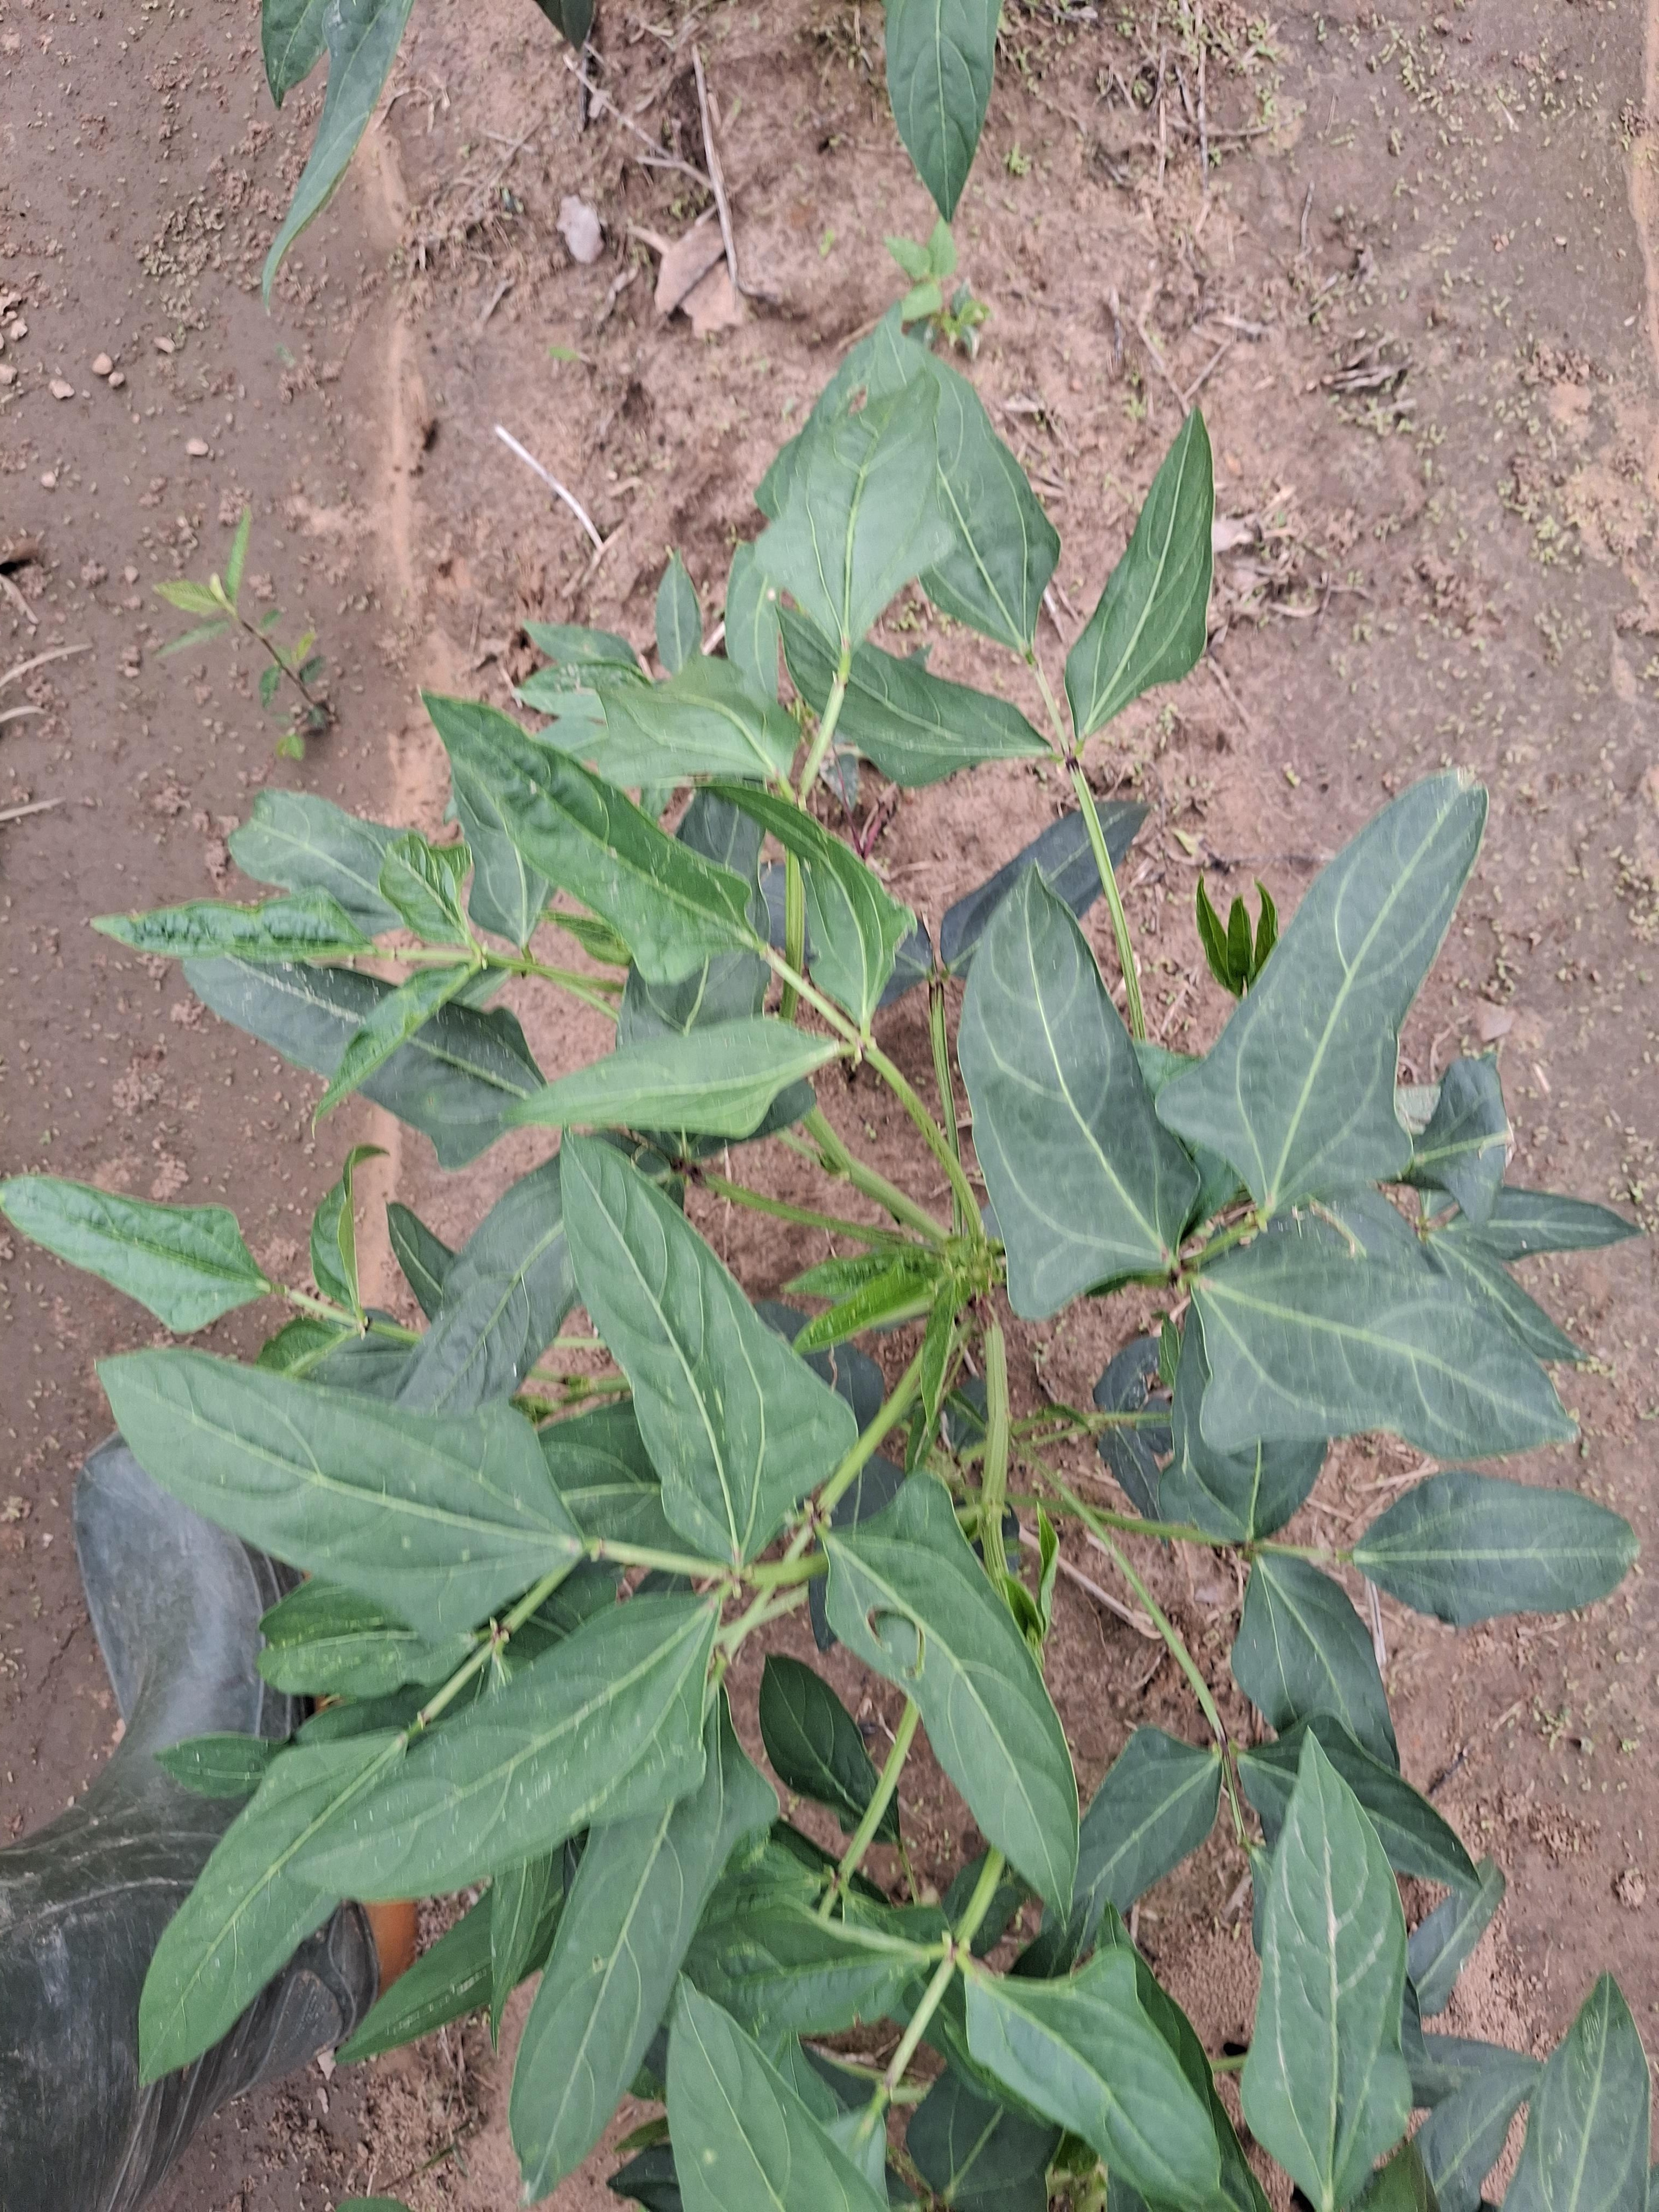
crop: cowpea
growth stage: vegetative
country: Nigeria
